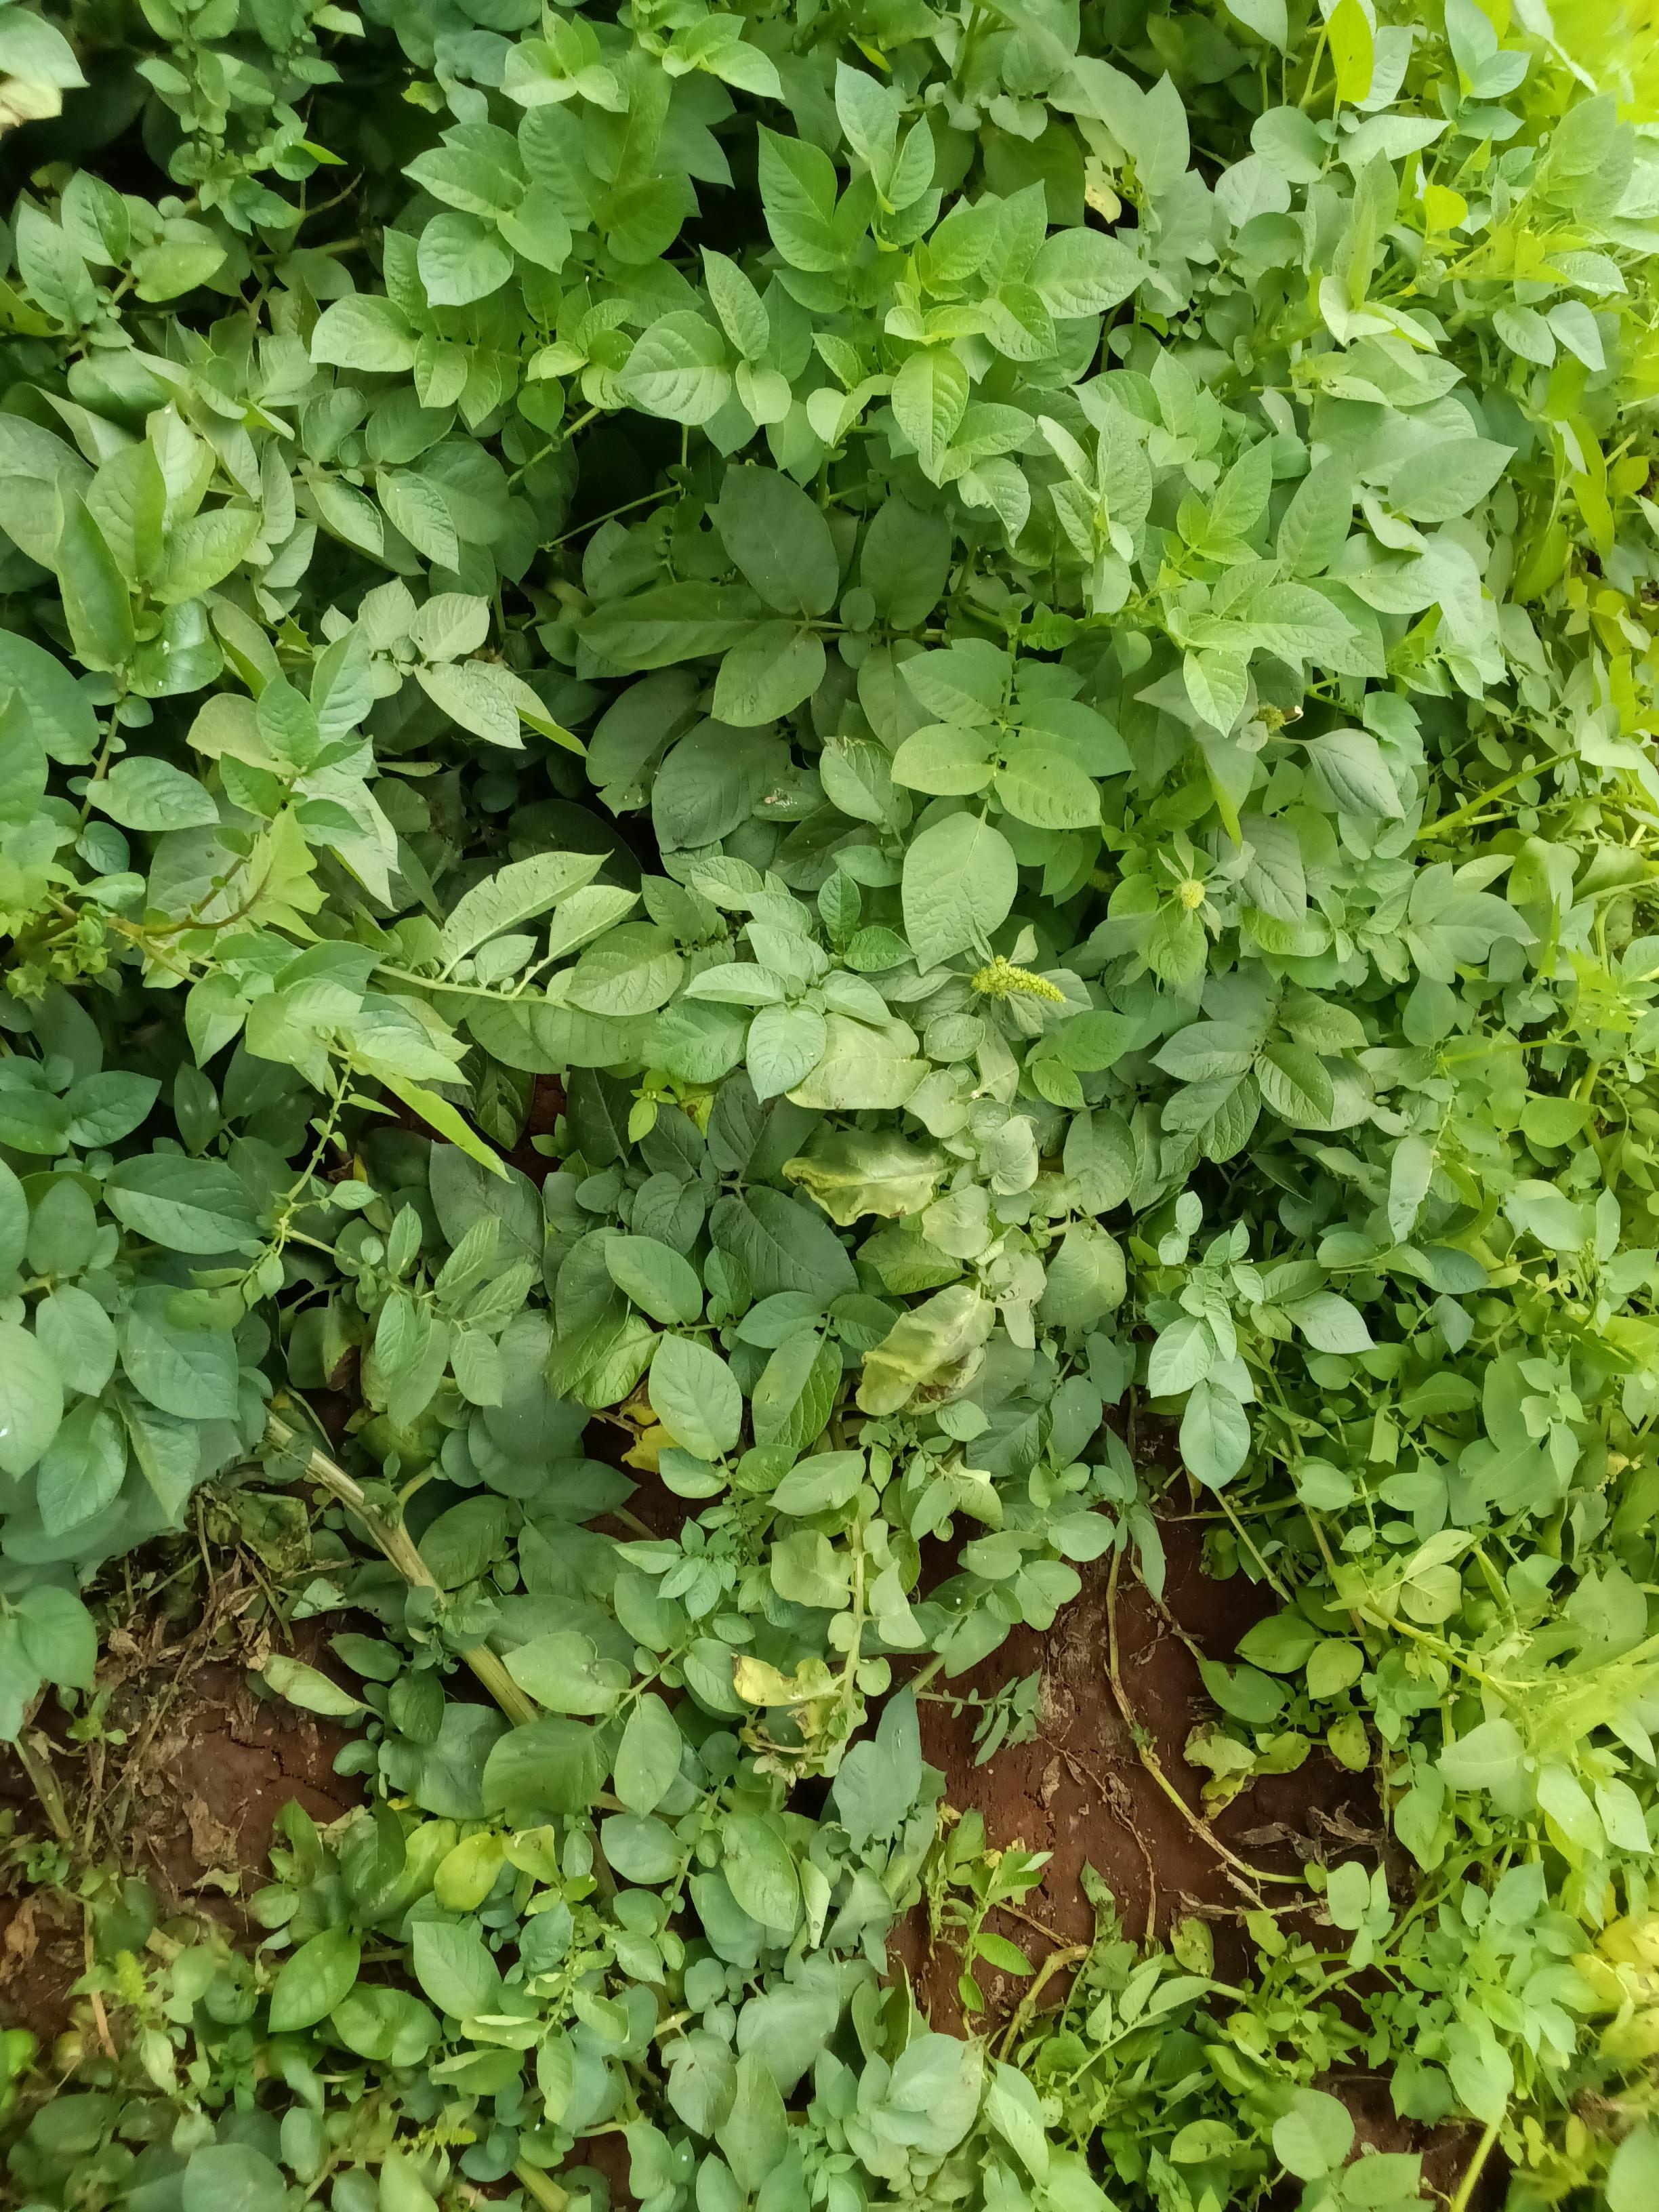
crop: potato
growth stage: maturity
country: Kenya
